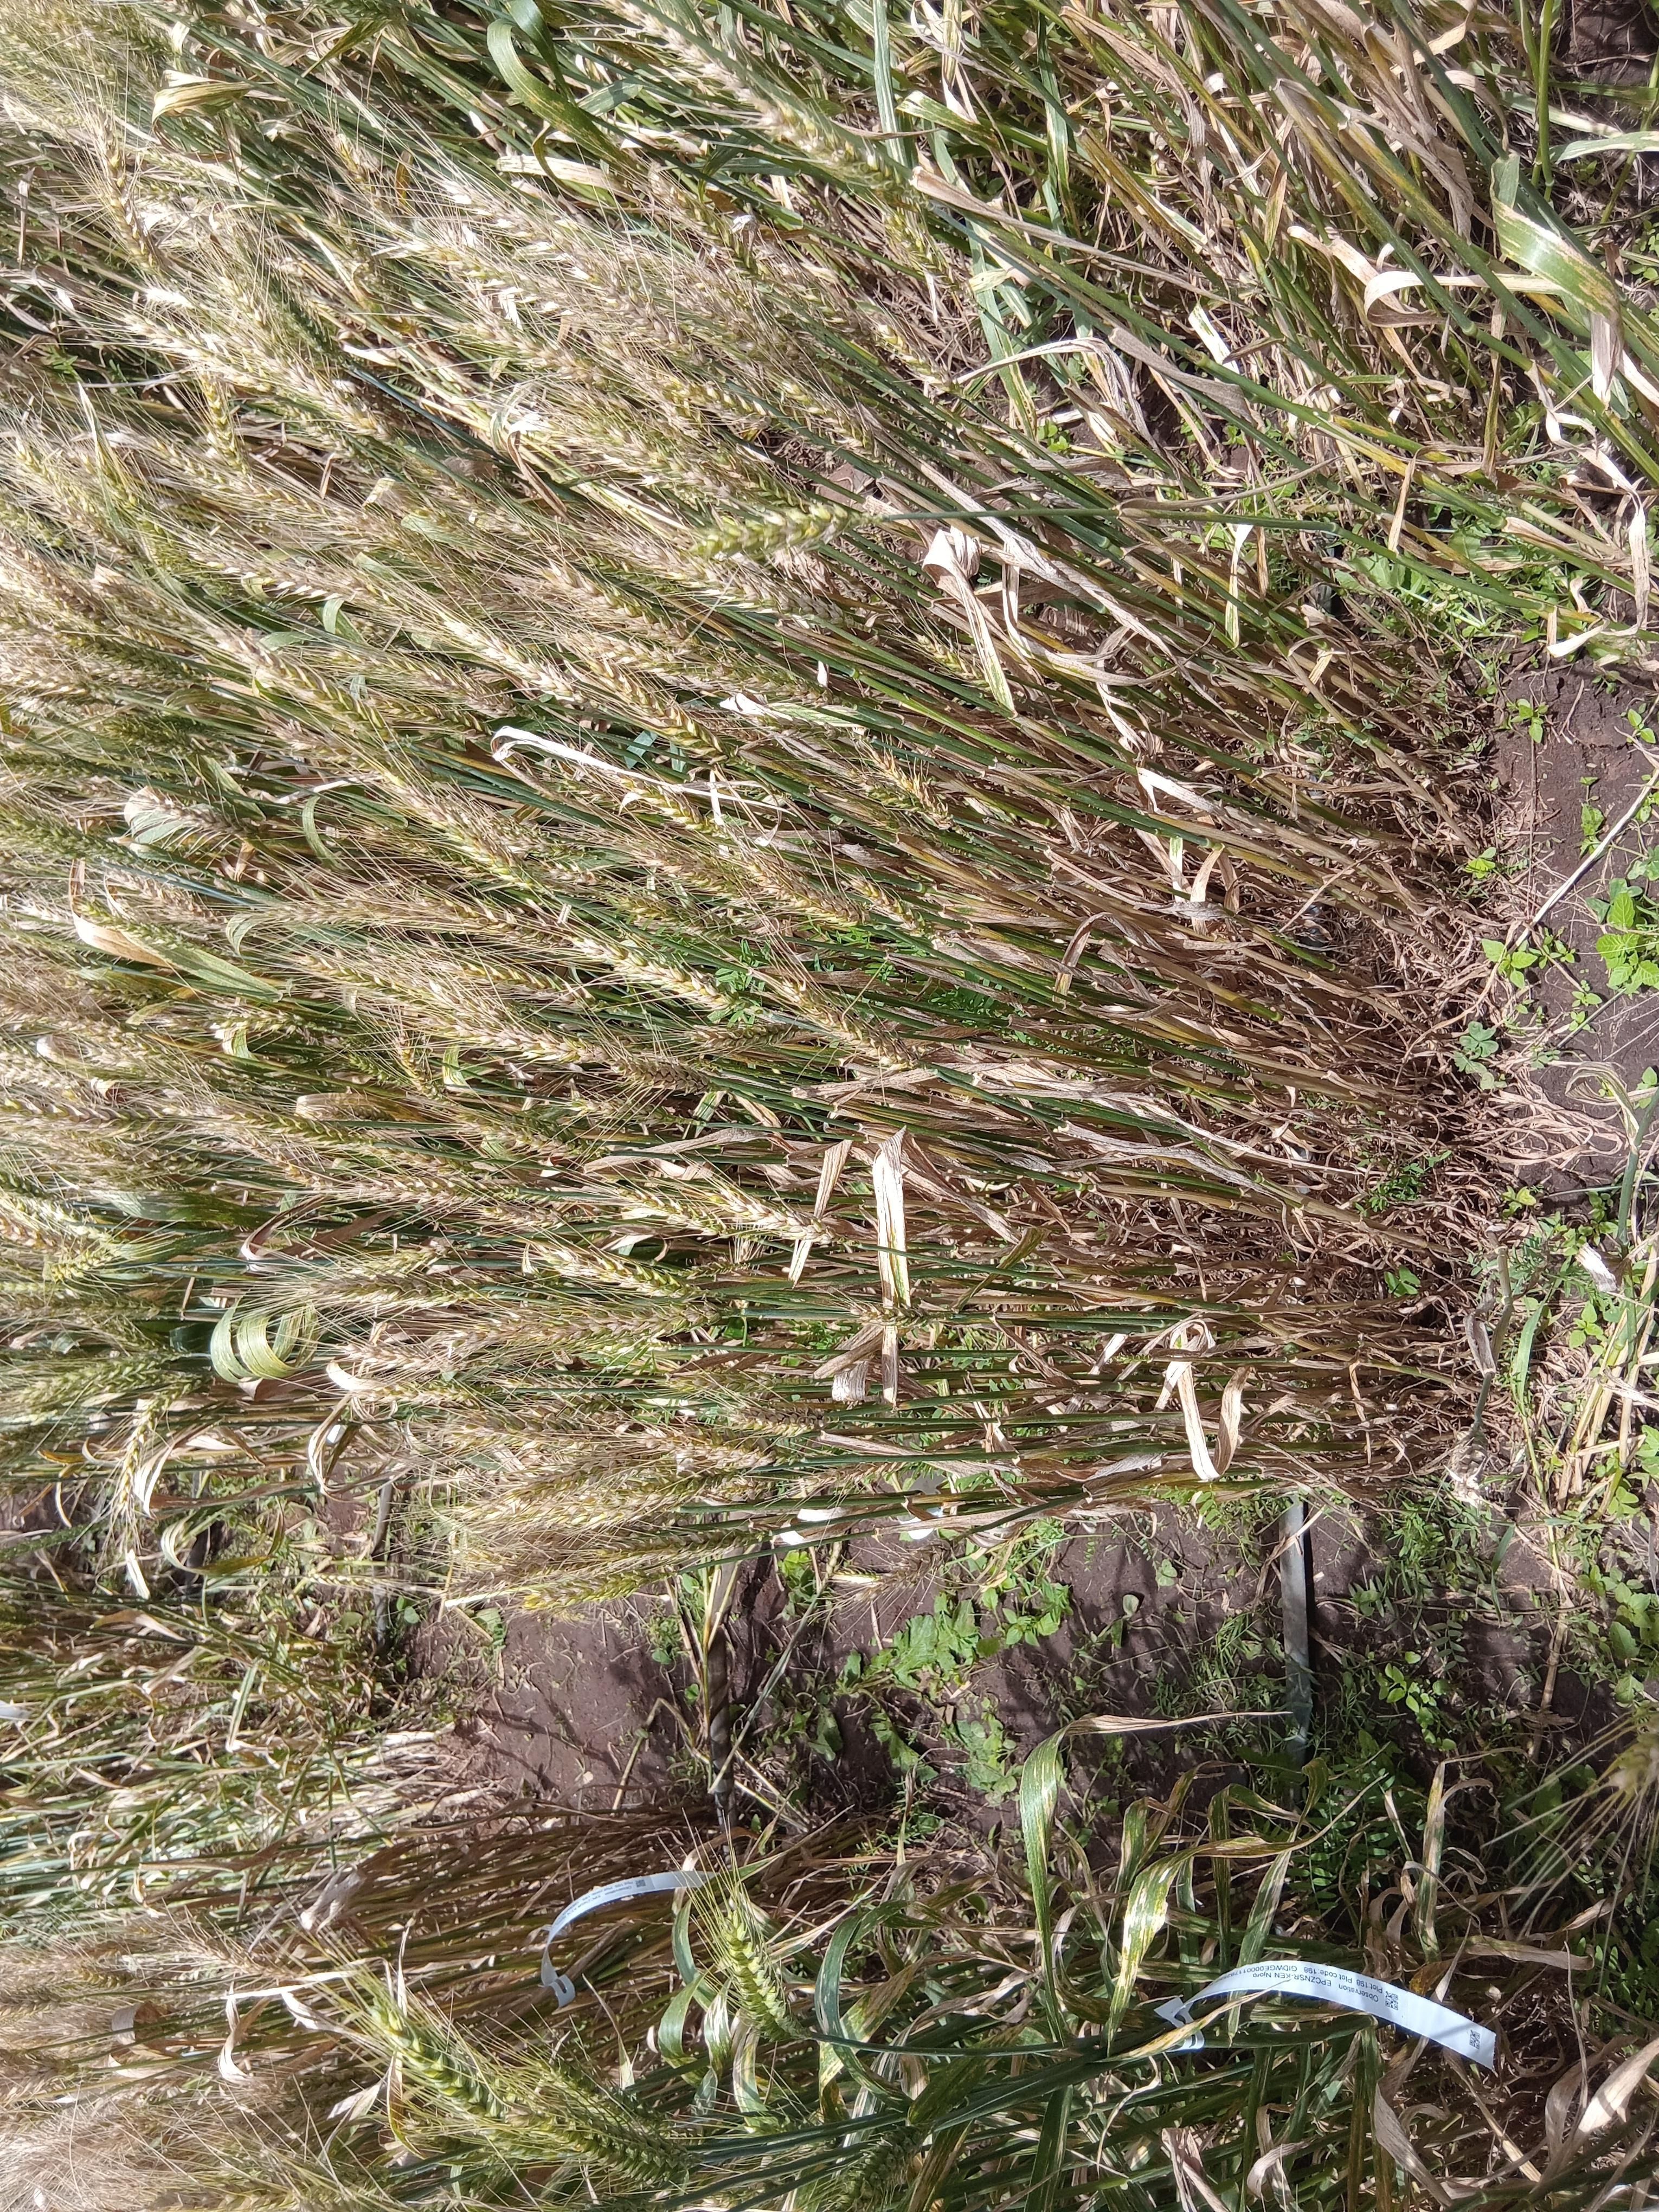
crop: wheat
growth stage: maturity
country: Kenya
